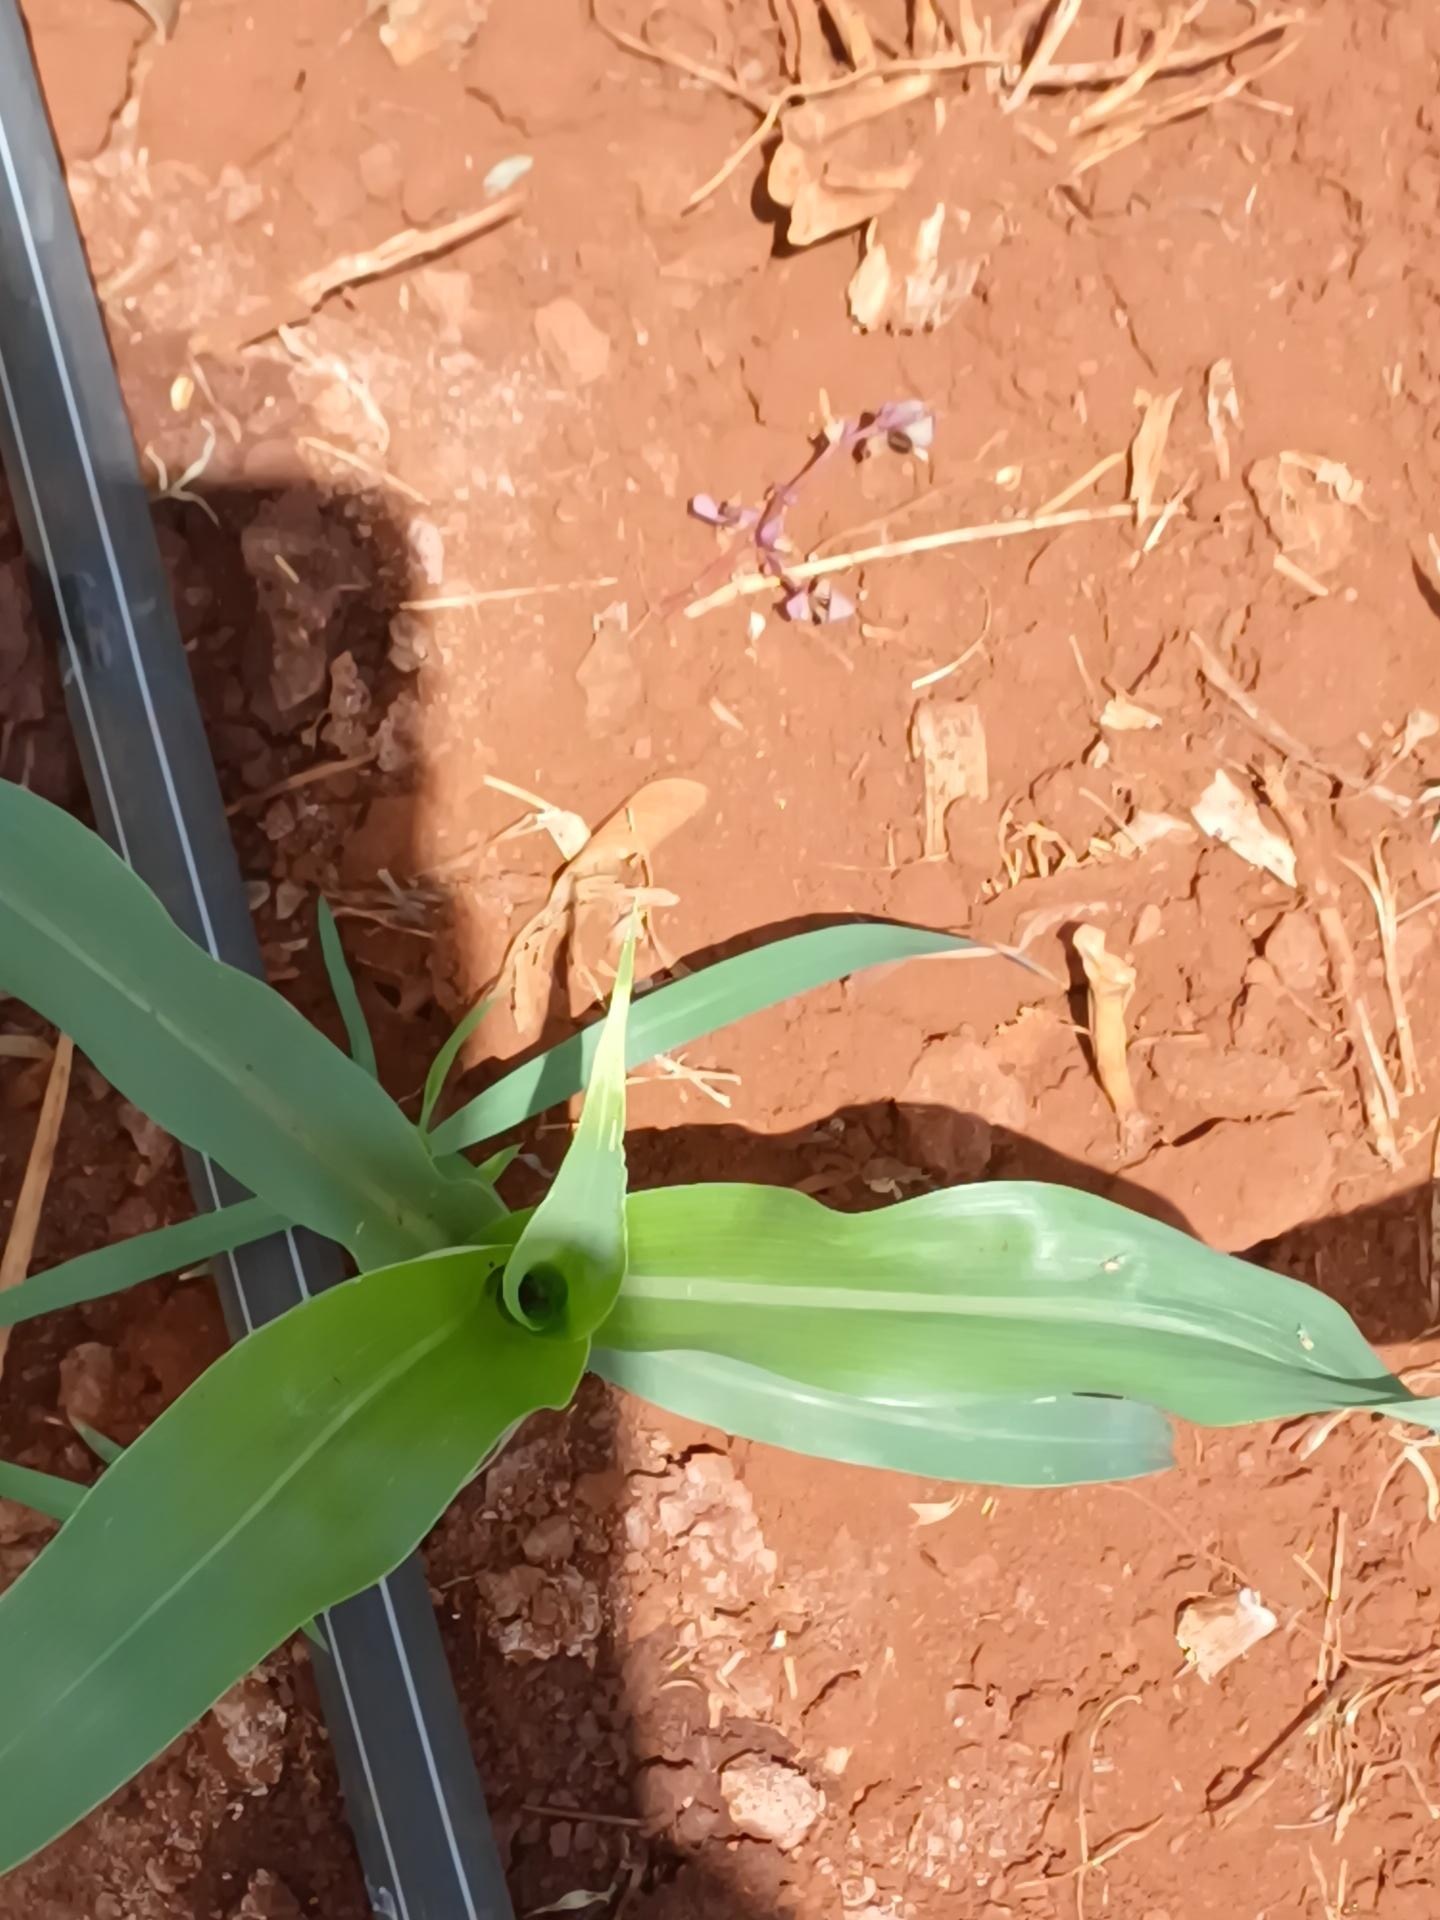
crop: sorghum
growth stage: vegetative
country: Kenya
